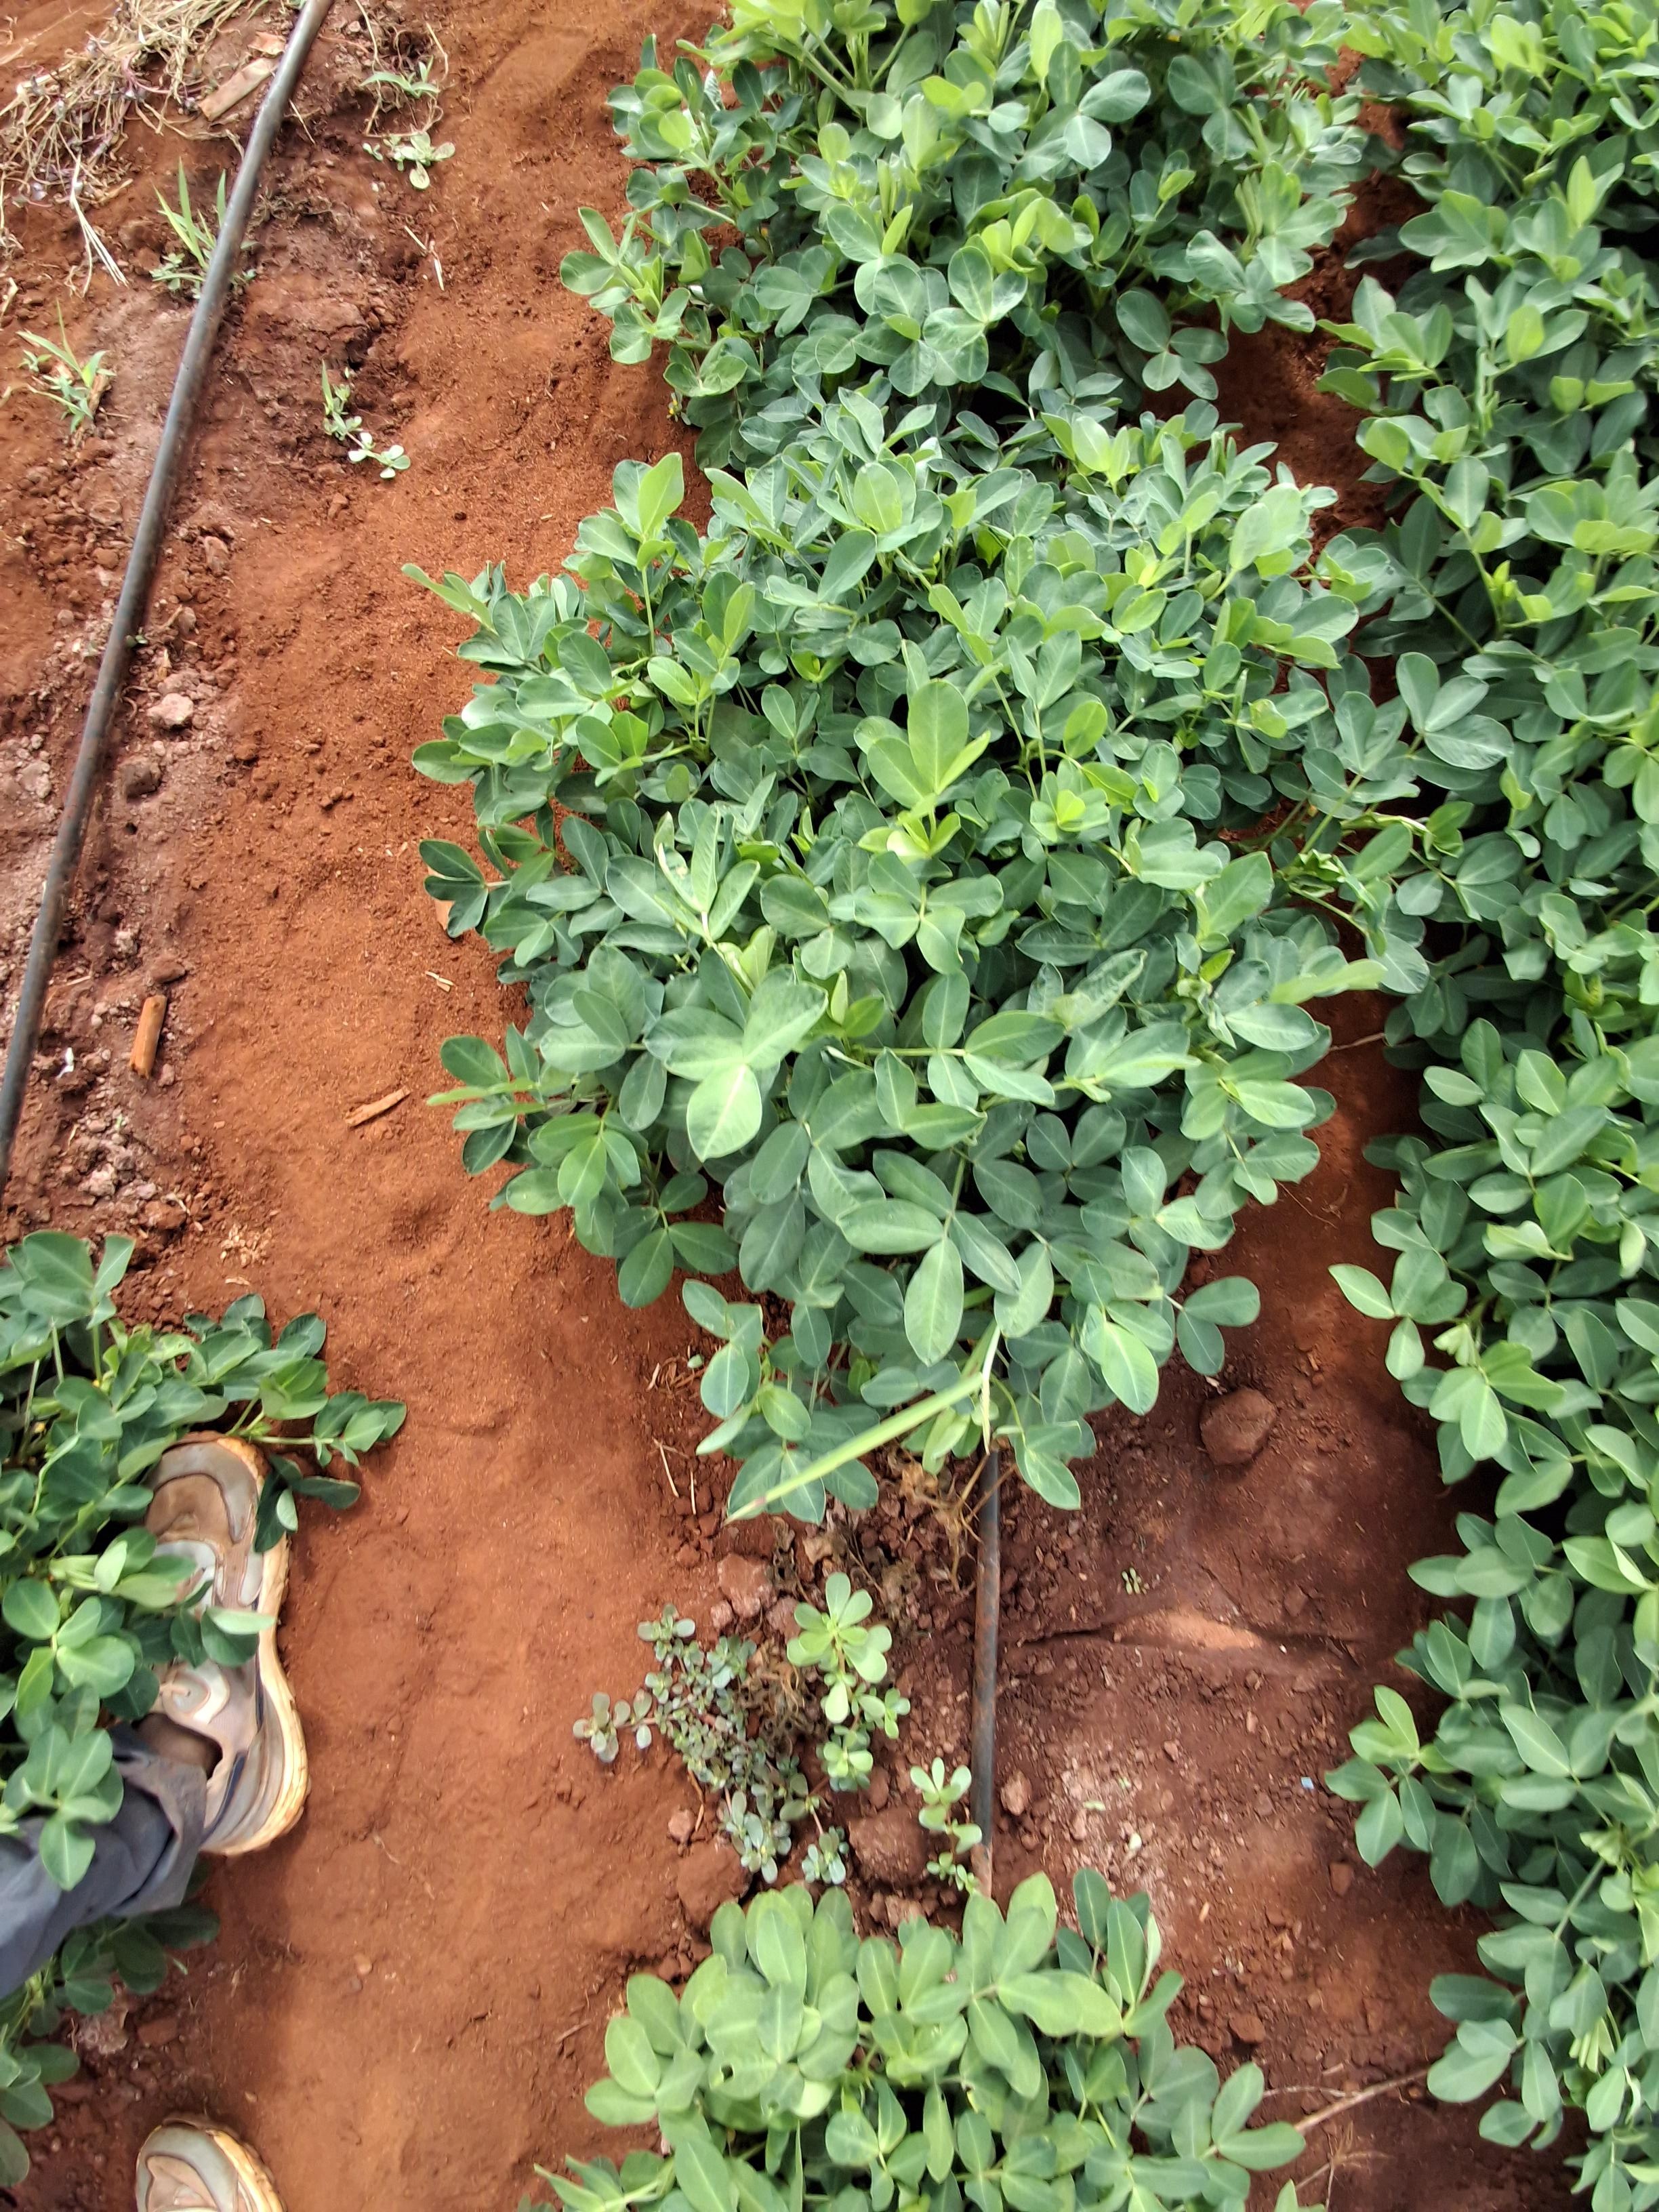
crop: groundnut
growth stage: pegging
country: Kenya
